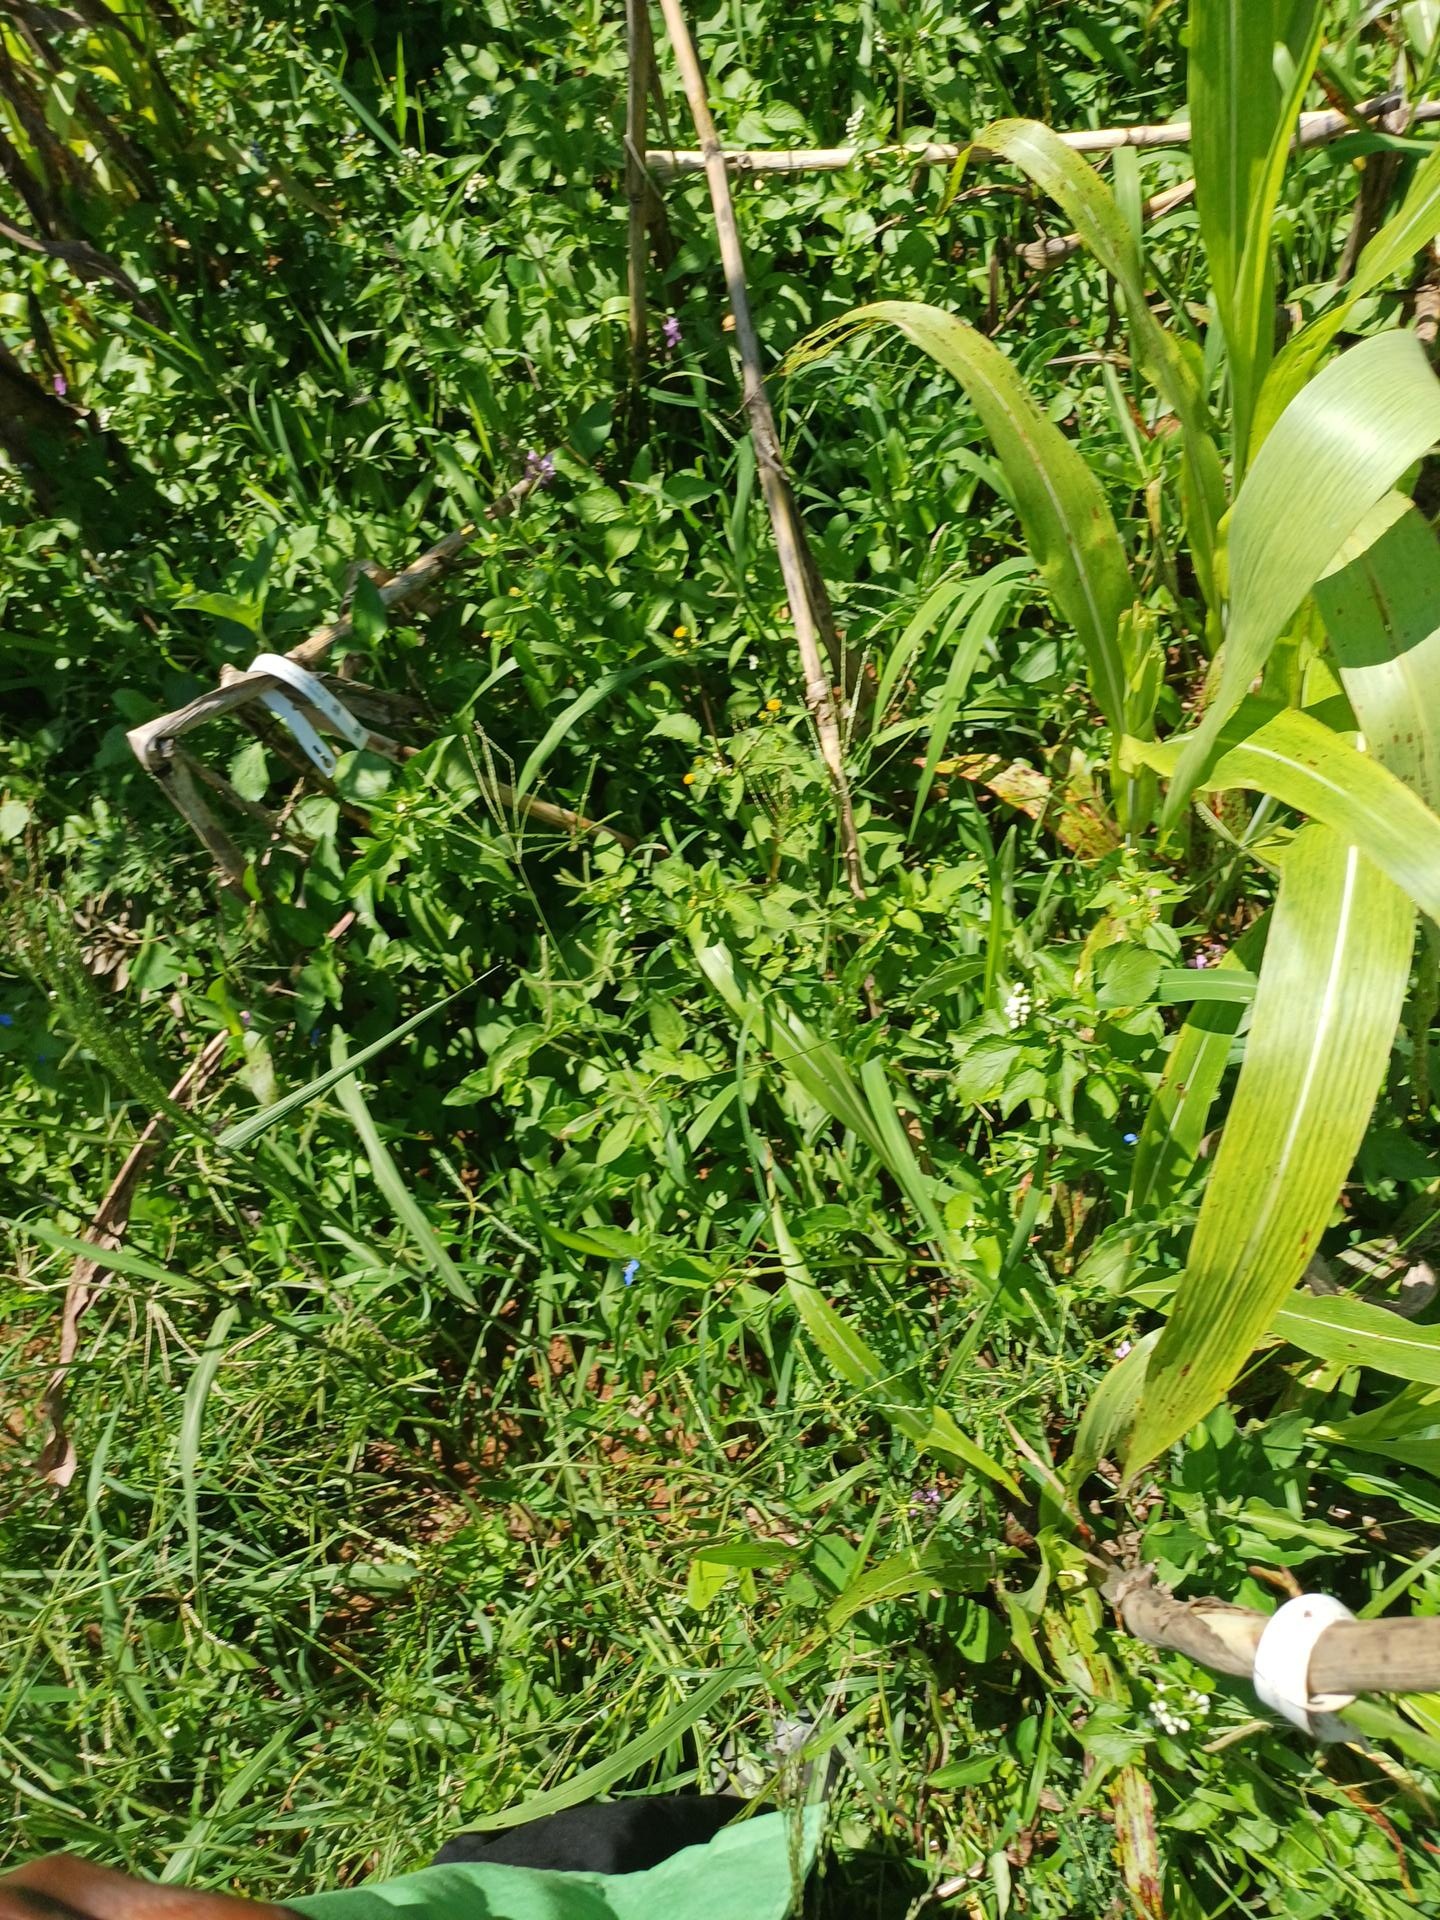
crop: sorghum
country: Kenya
